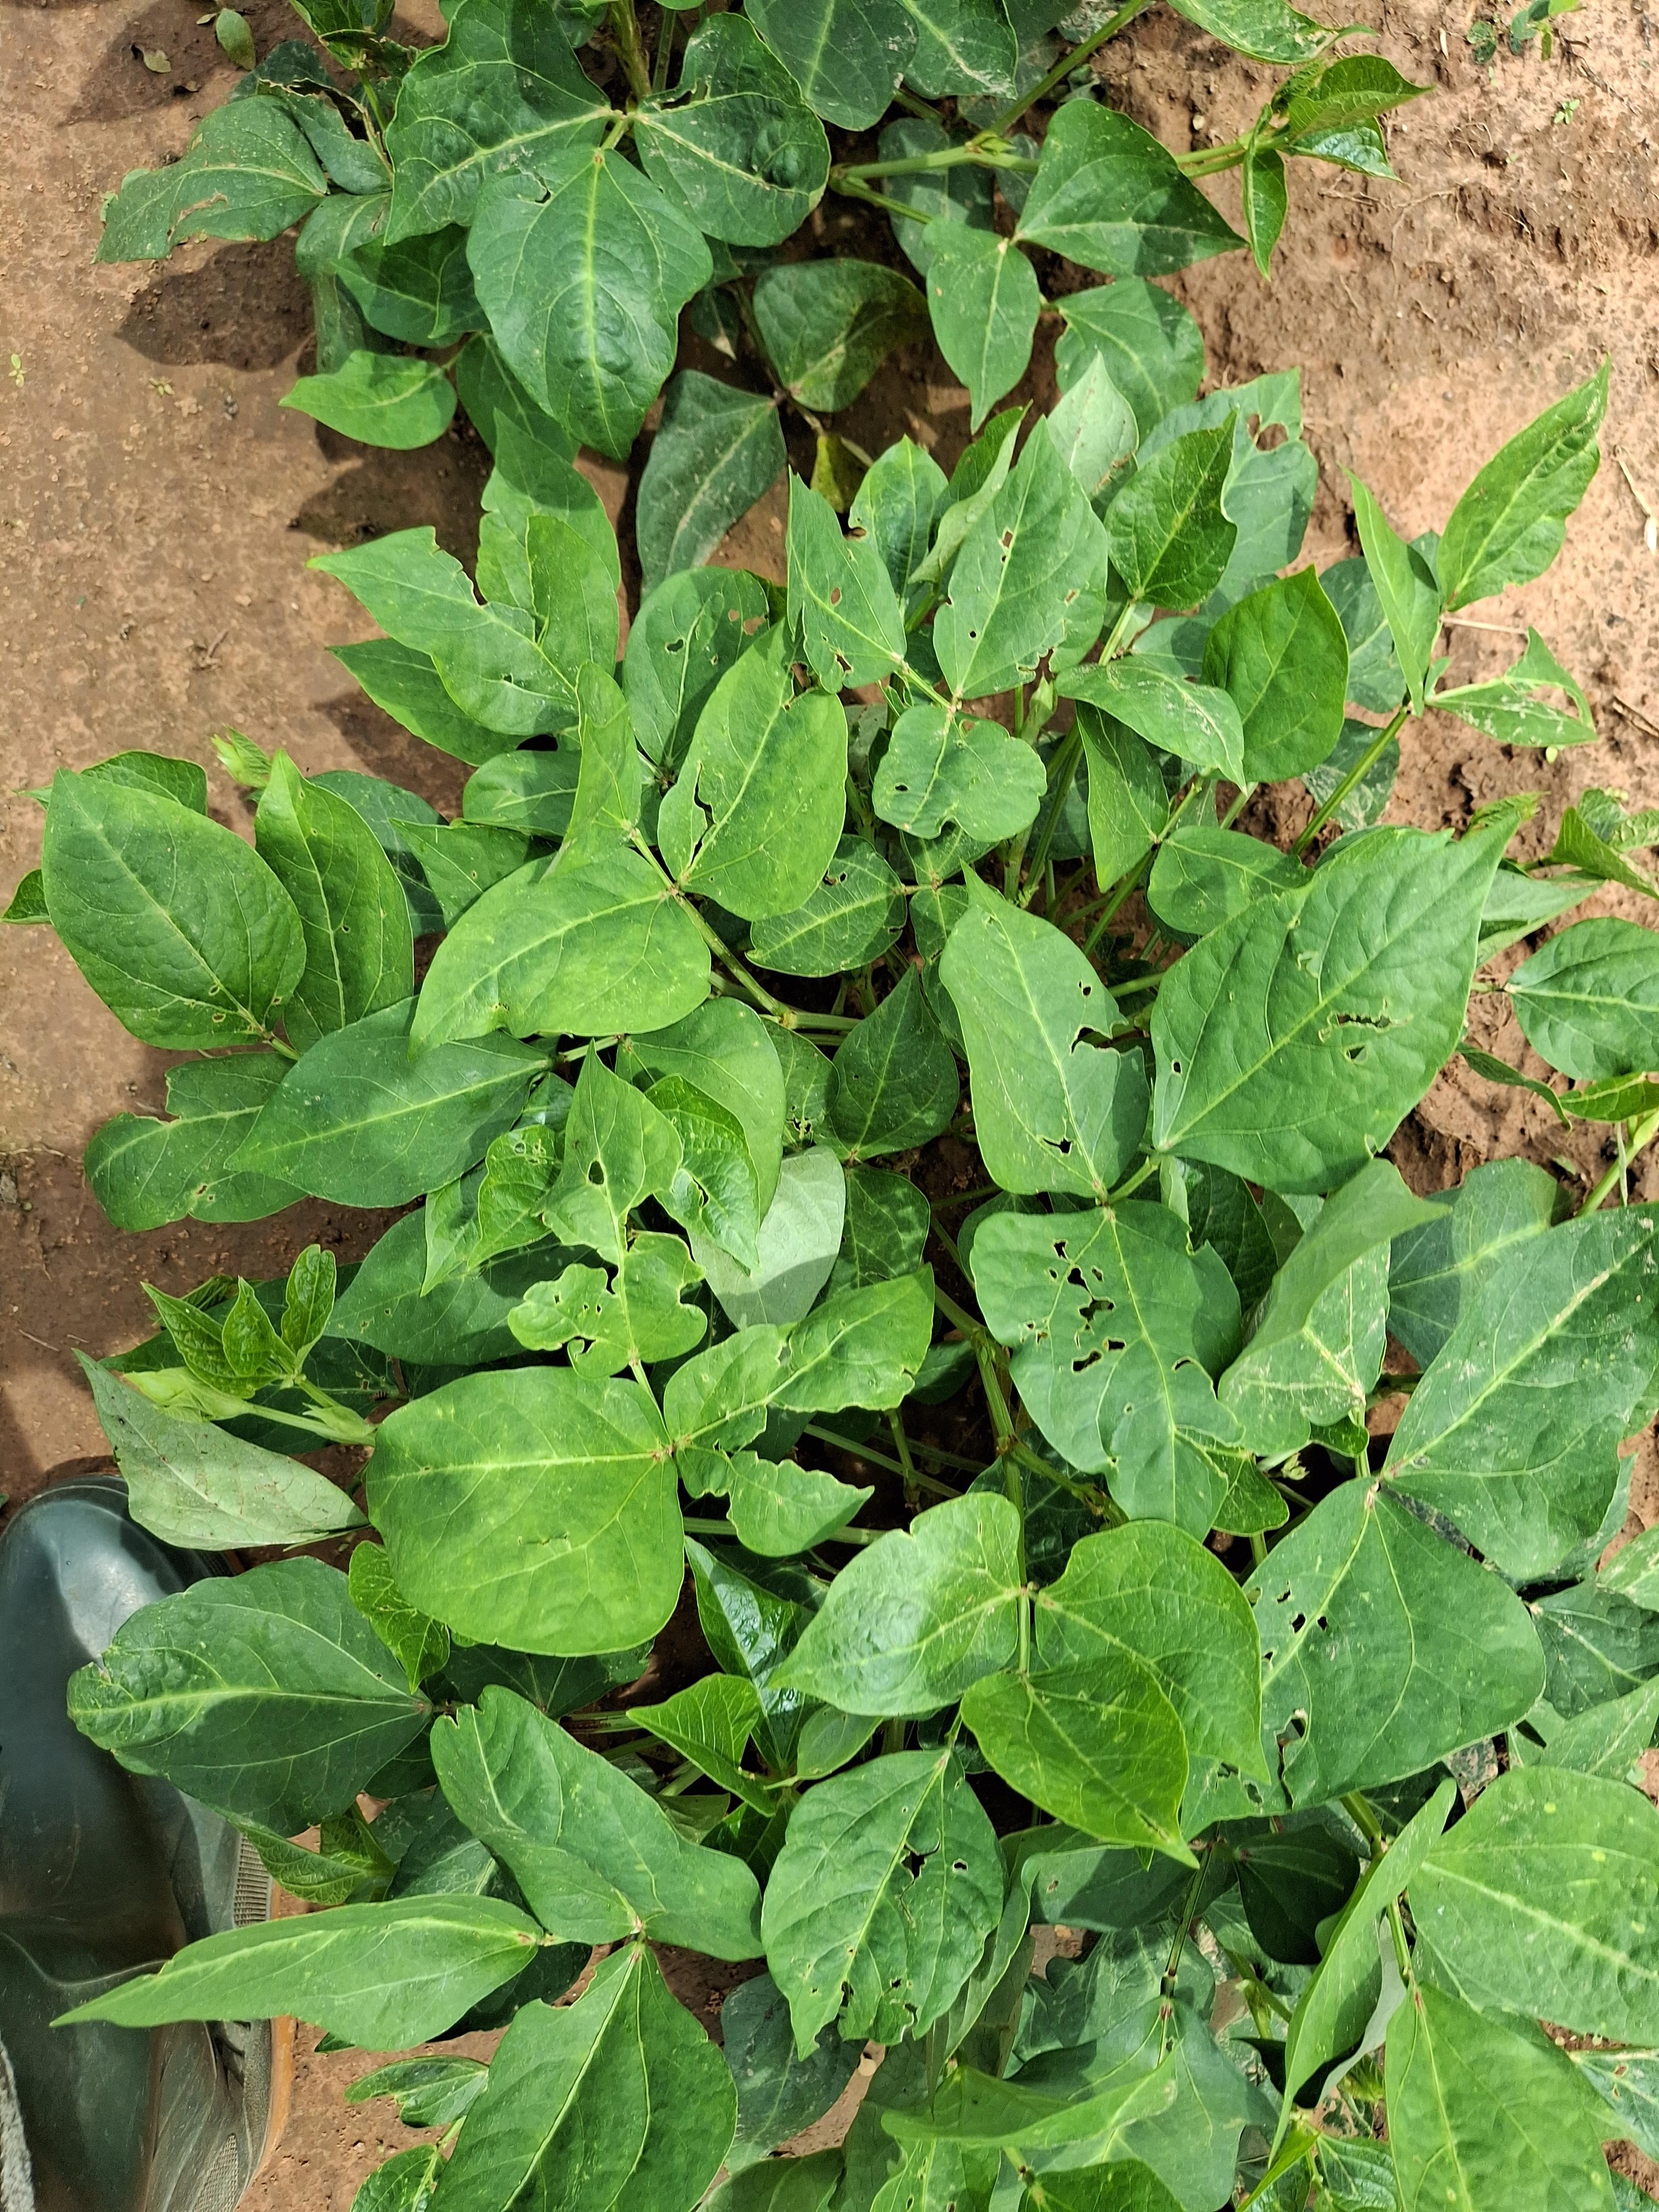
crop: cowpea
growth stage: vegetative
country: Nigeria
